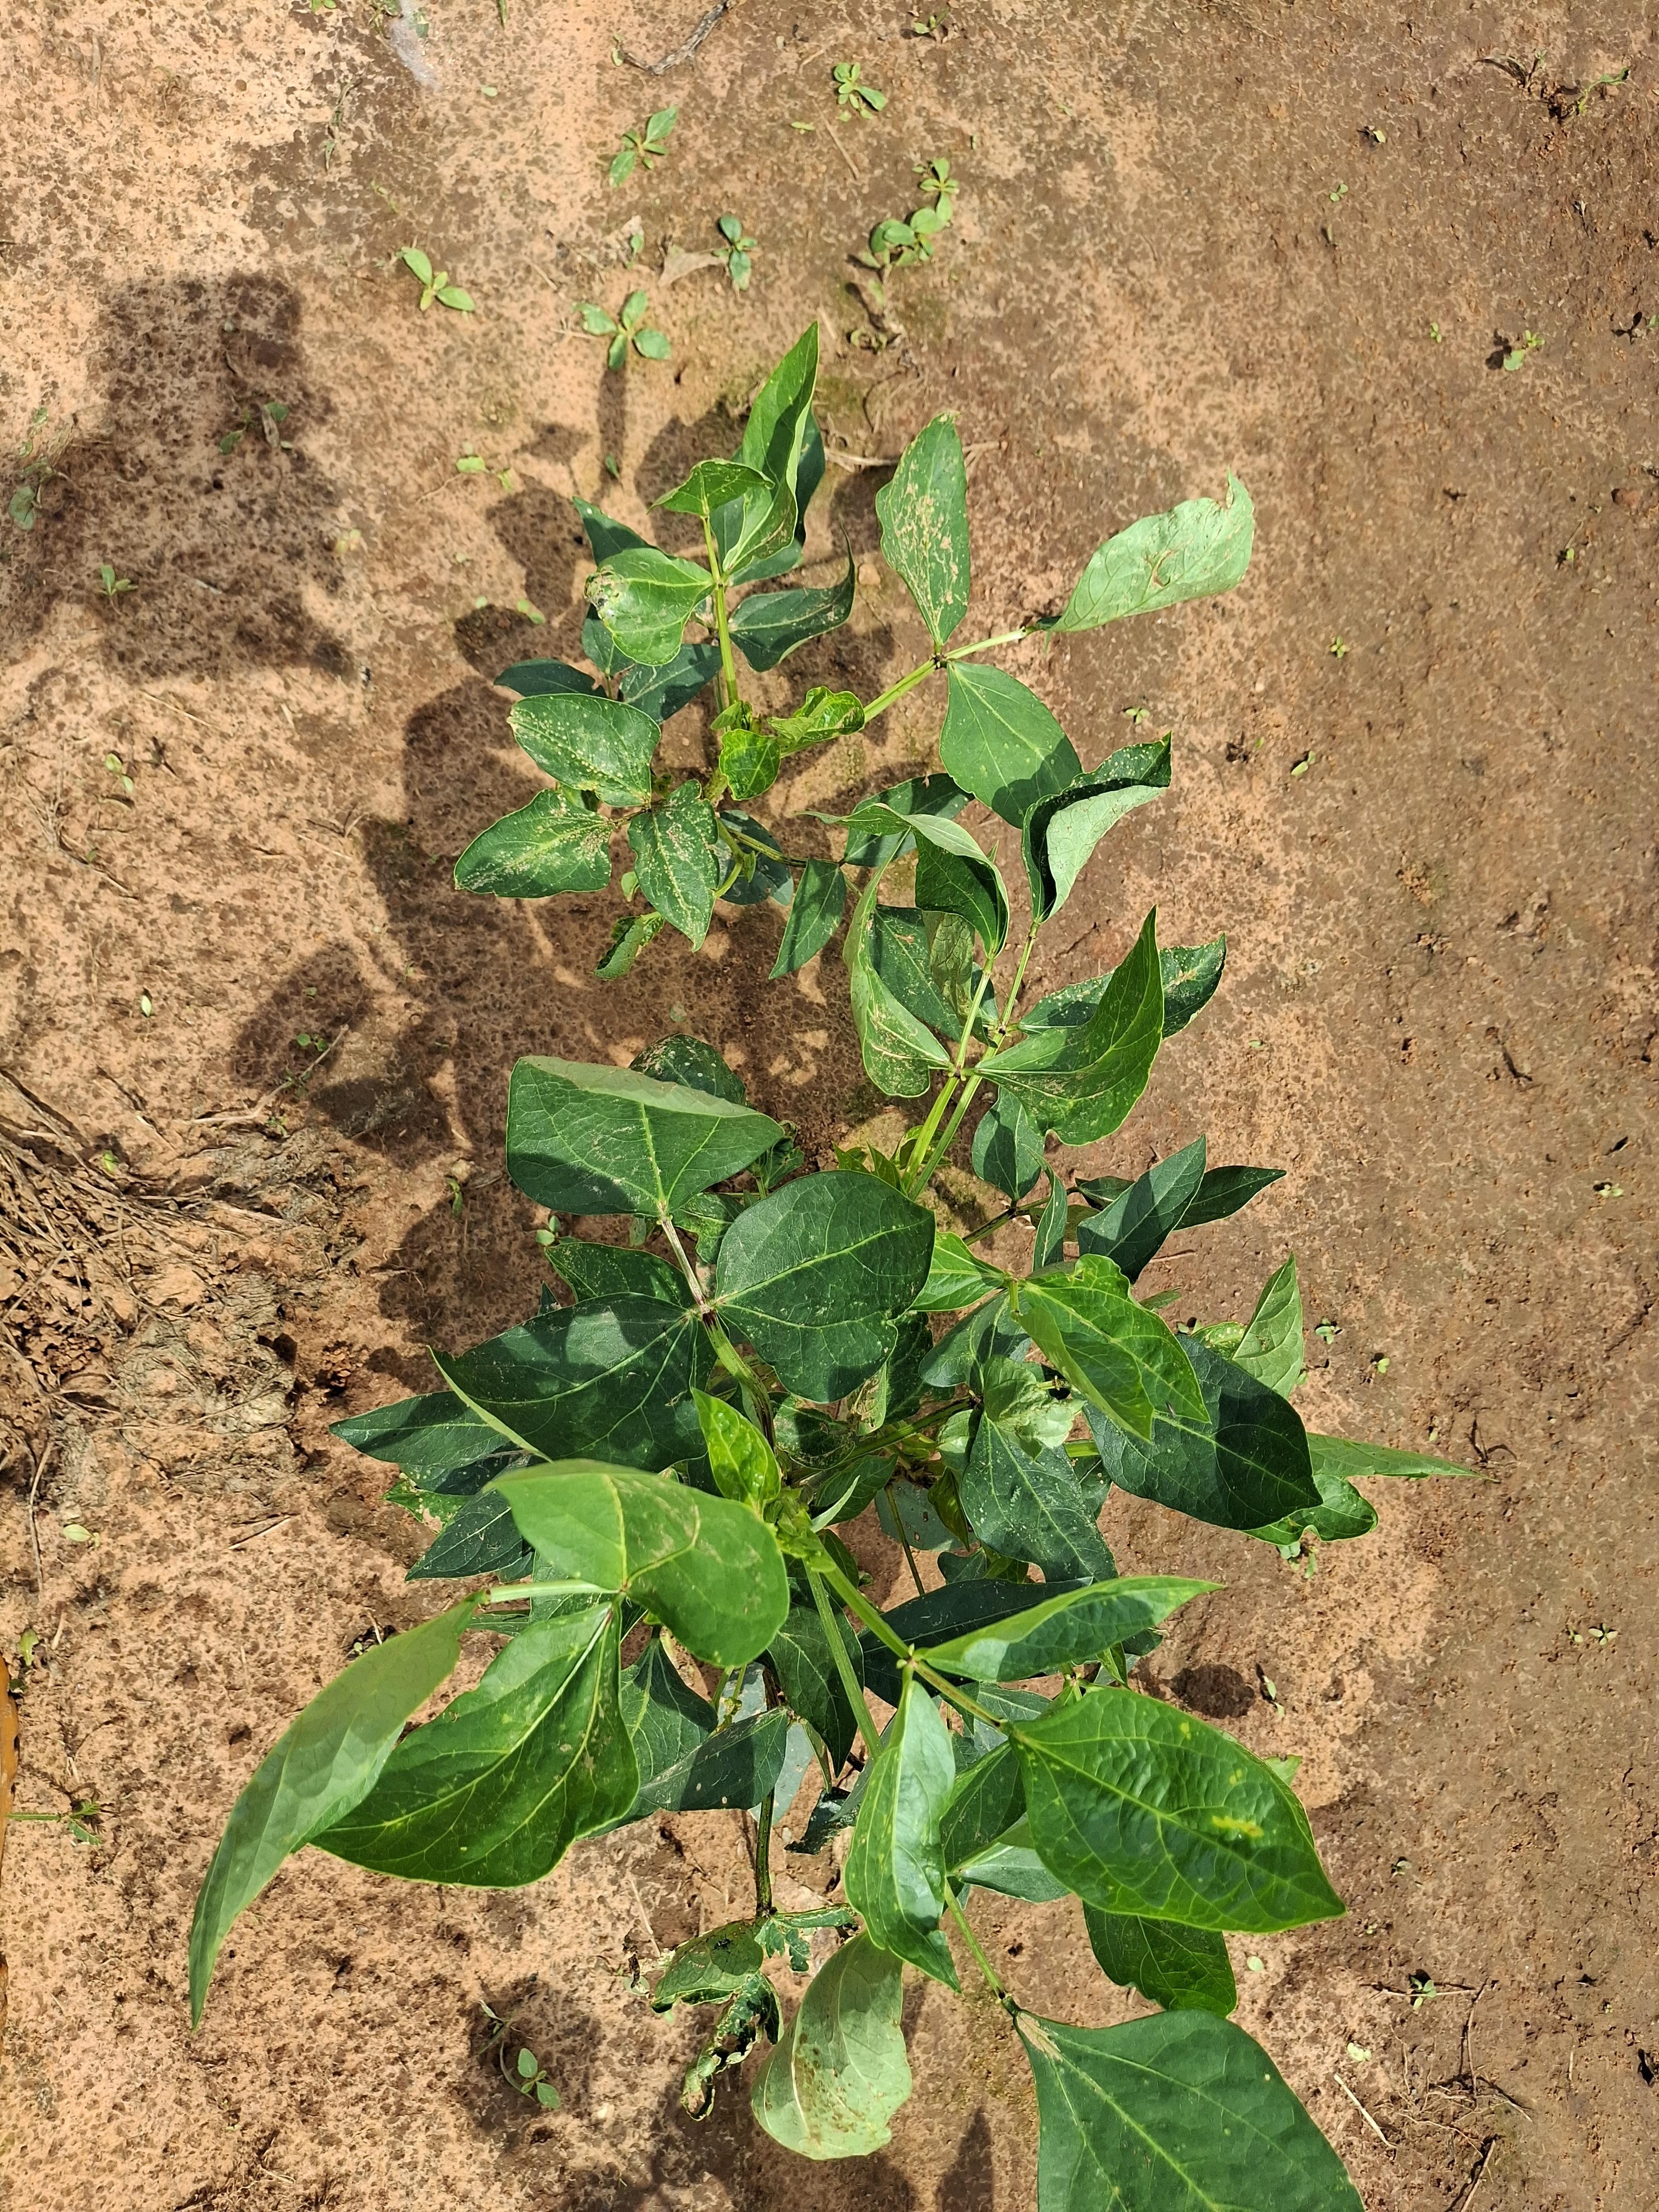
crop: cowpea
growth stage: vegetative
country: Nigeria
